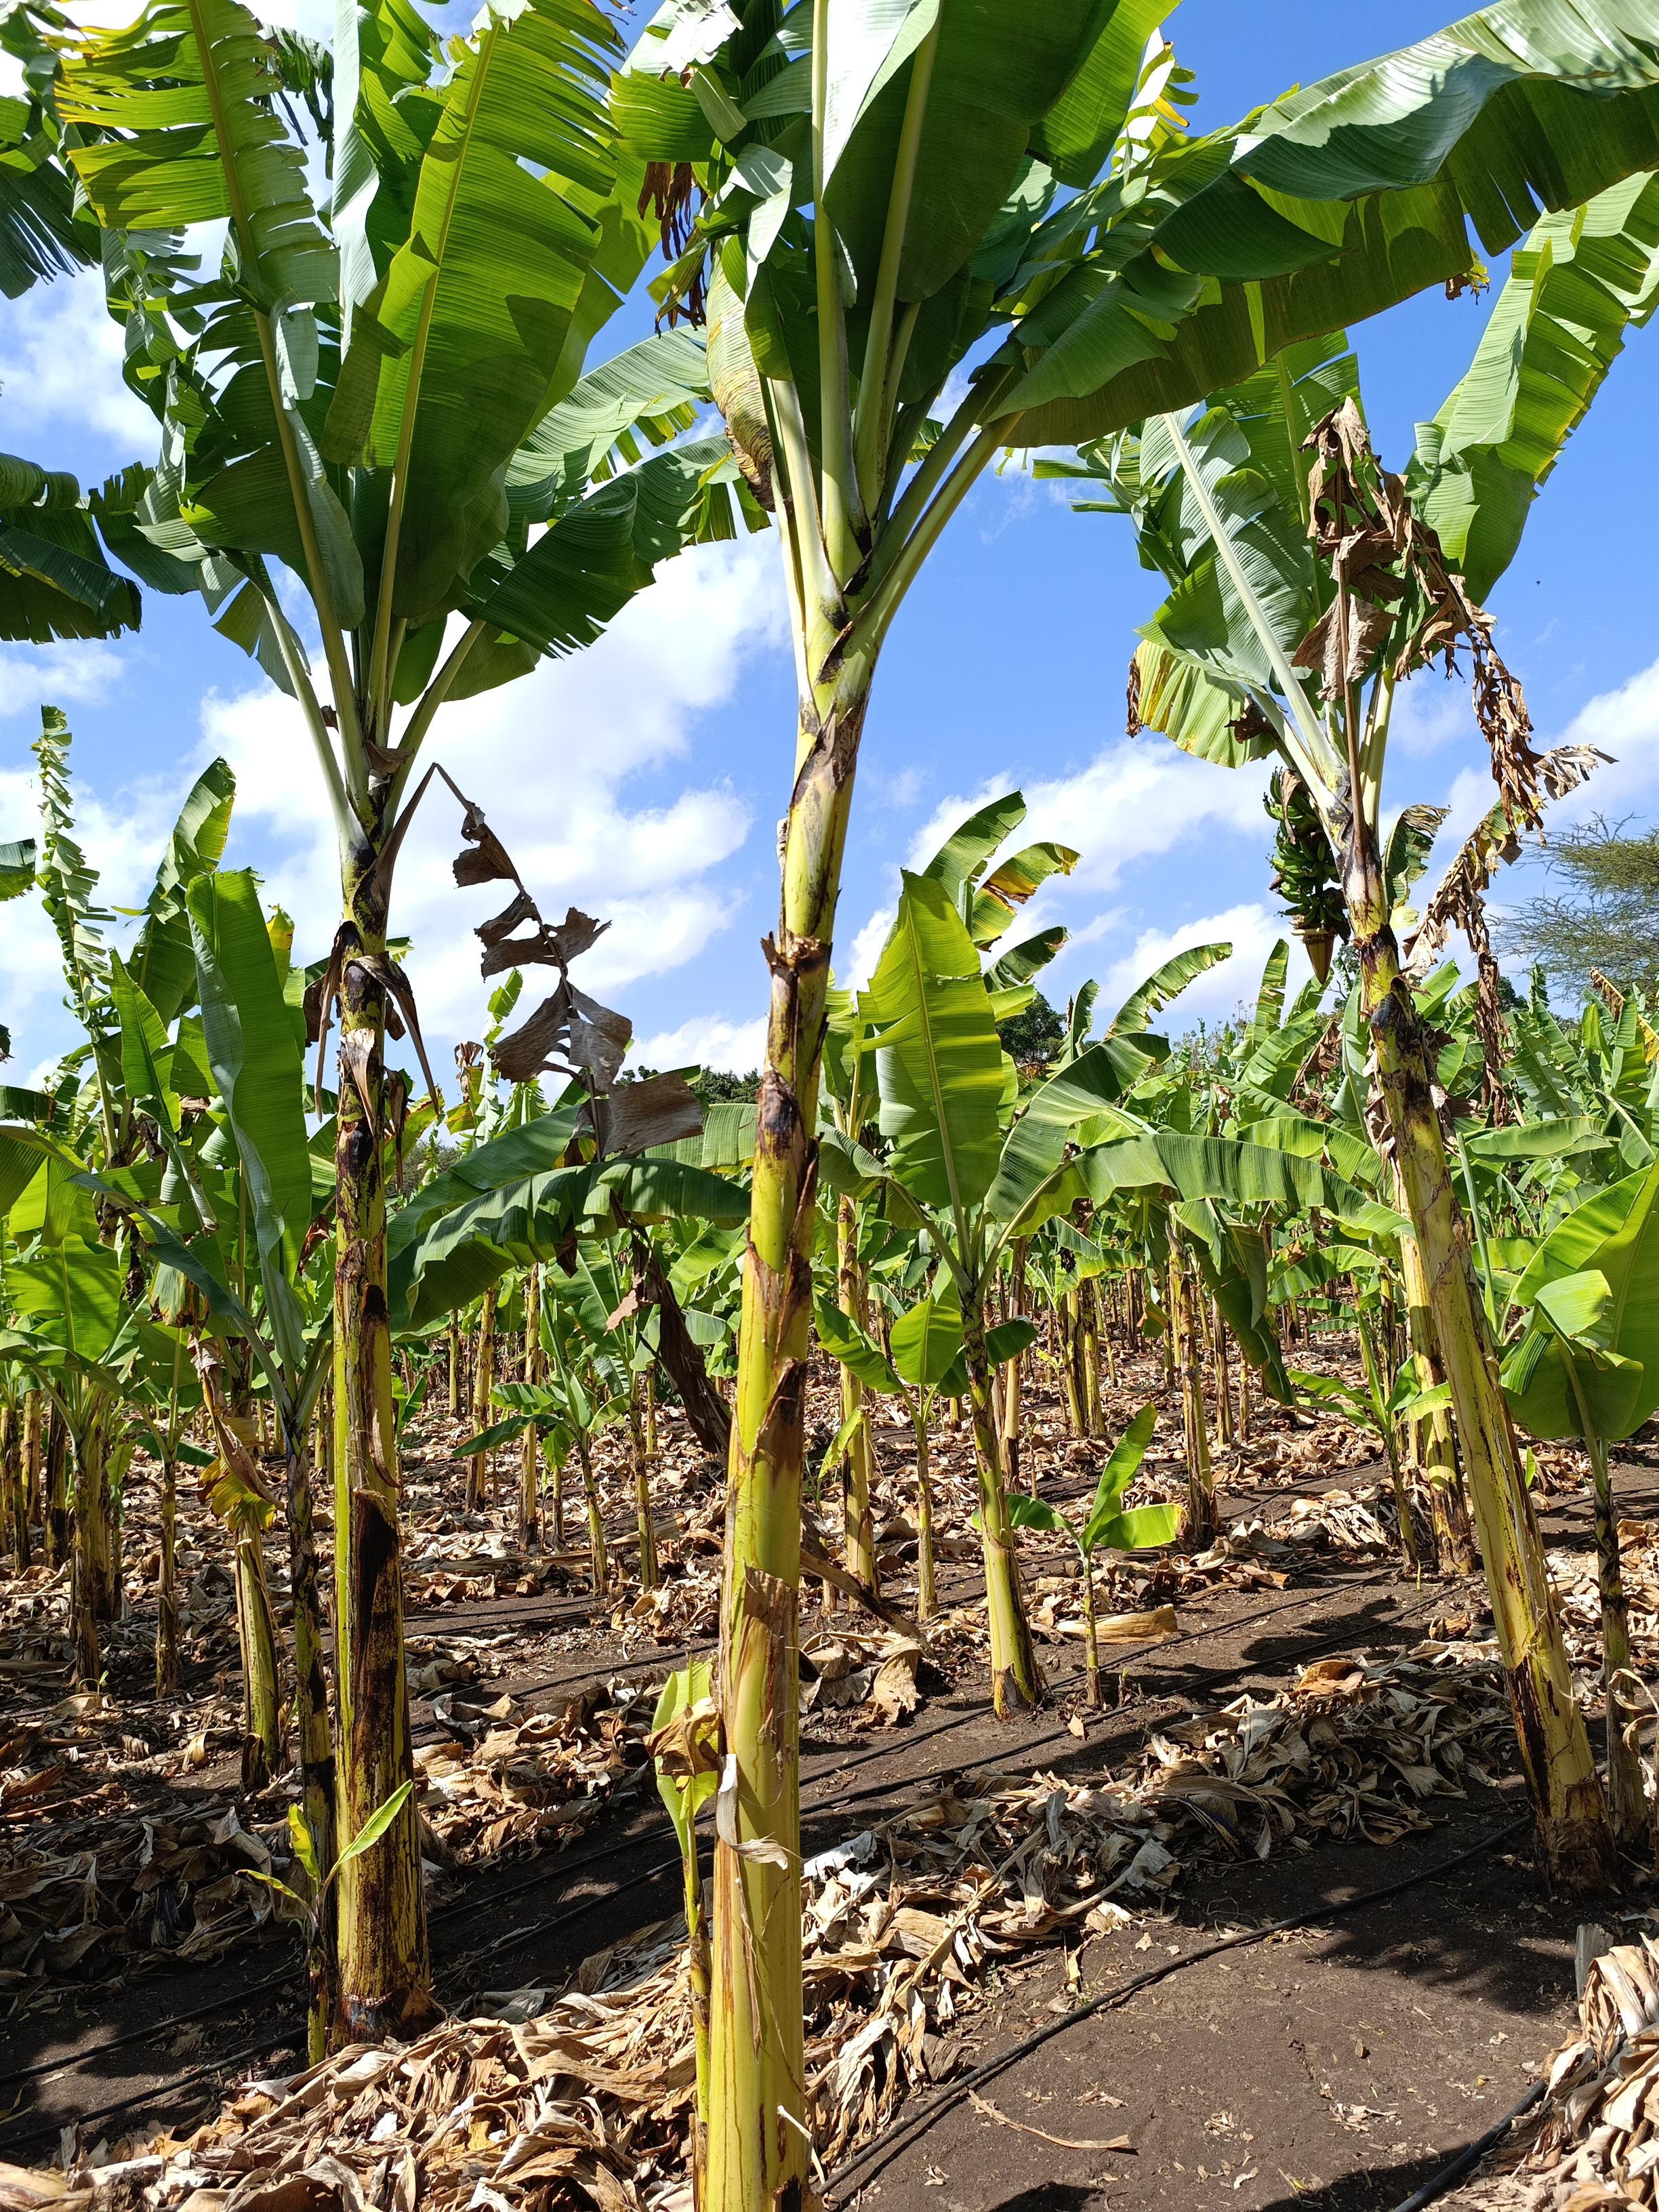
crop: banana
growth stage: vegetative
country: Tanzania
